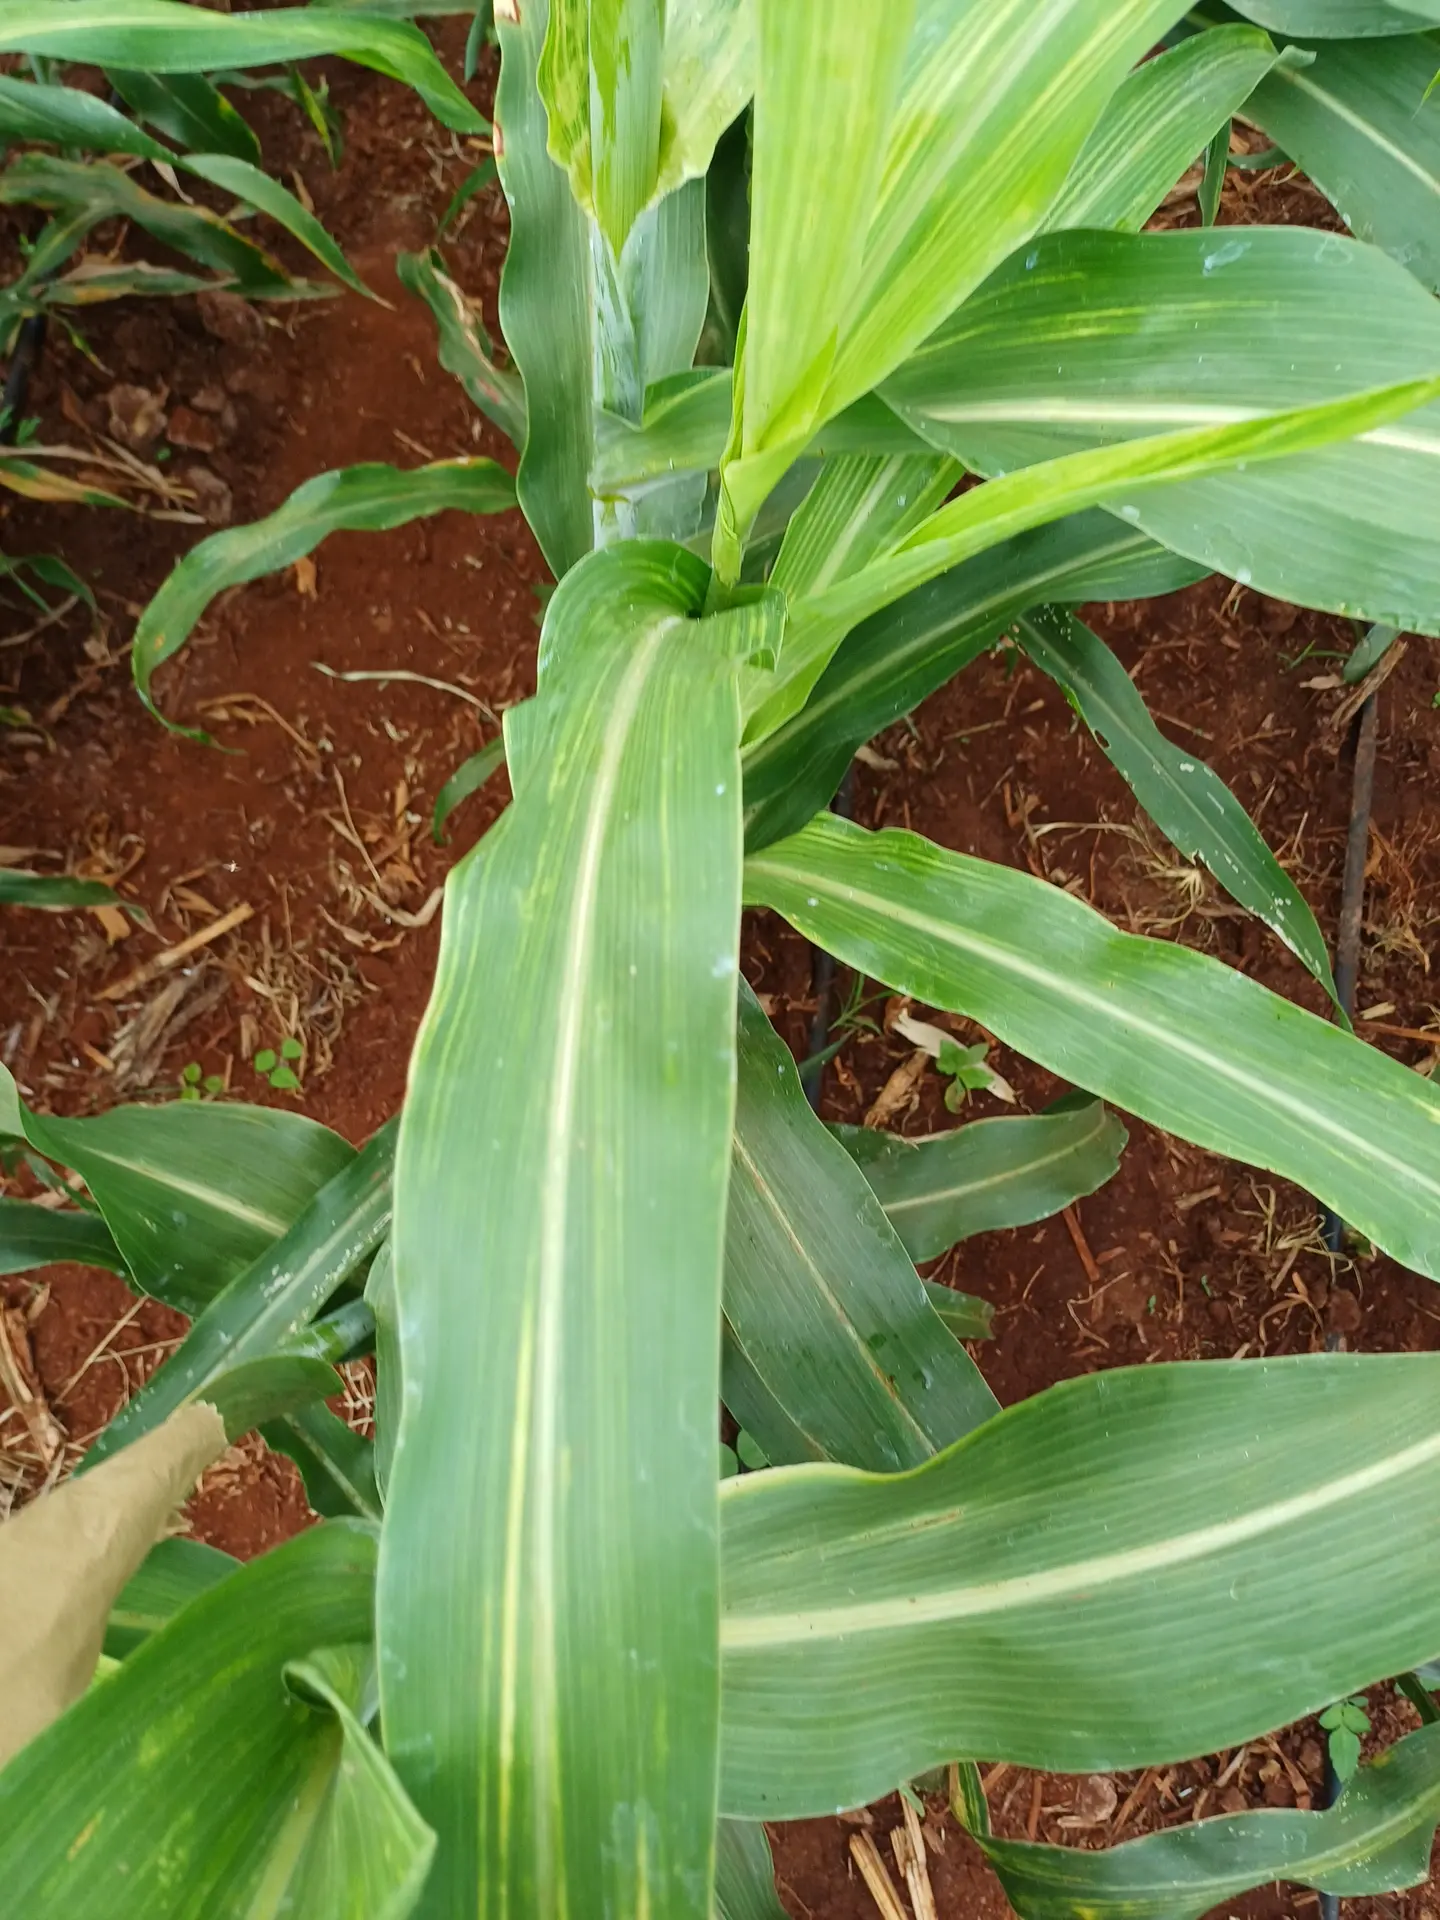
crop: sorghum
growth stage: heading tuber
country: Kenya
